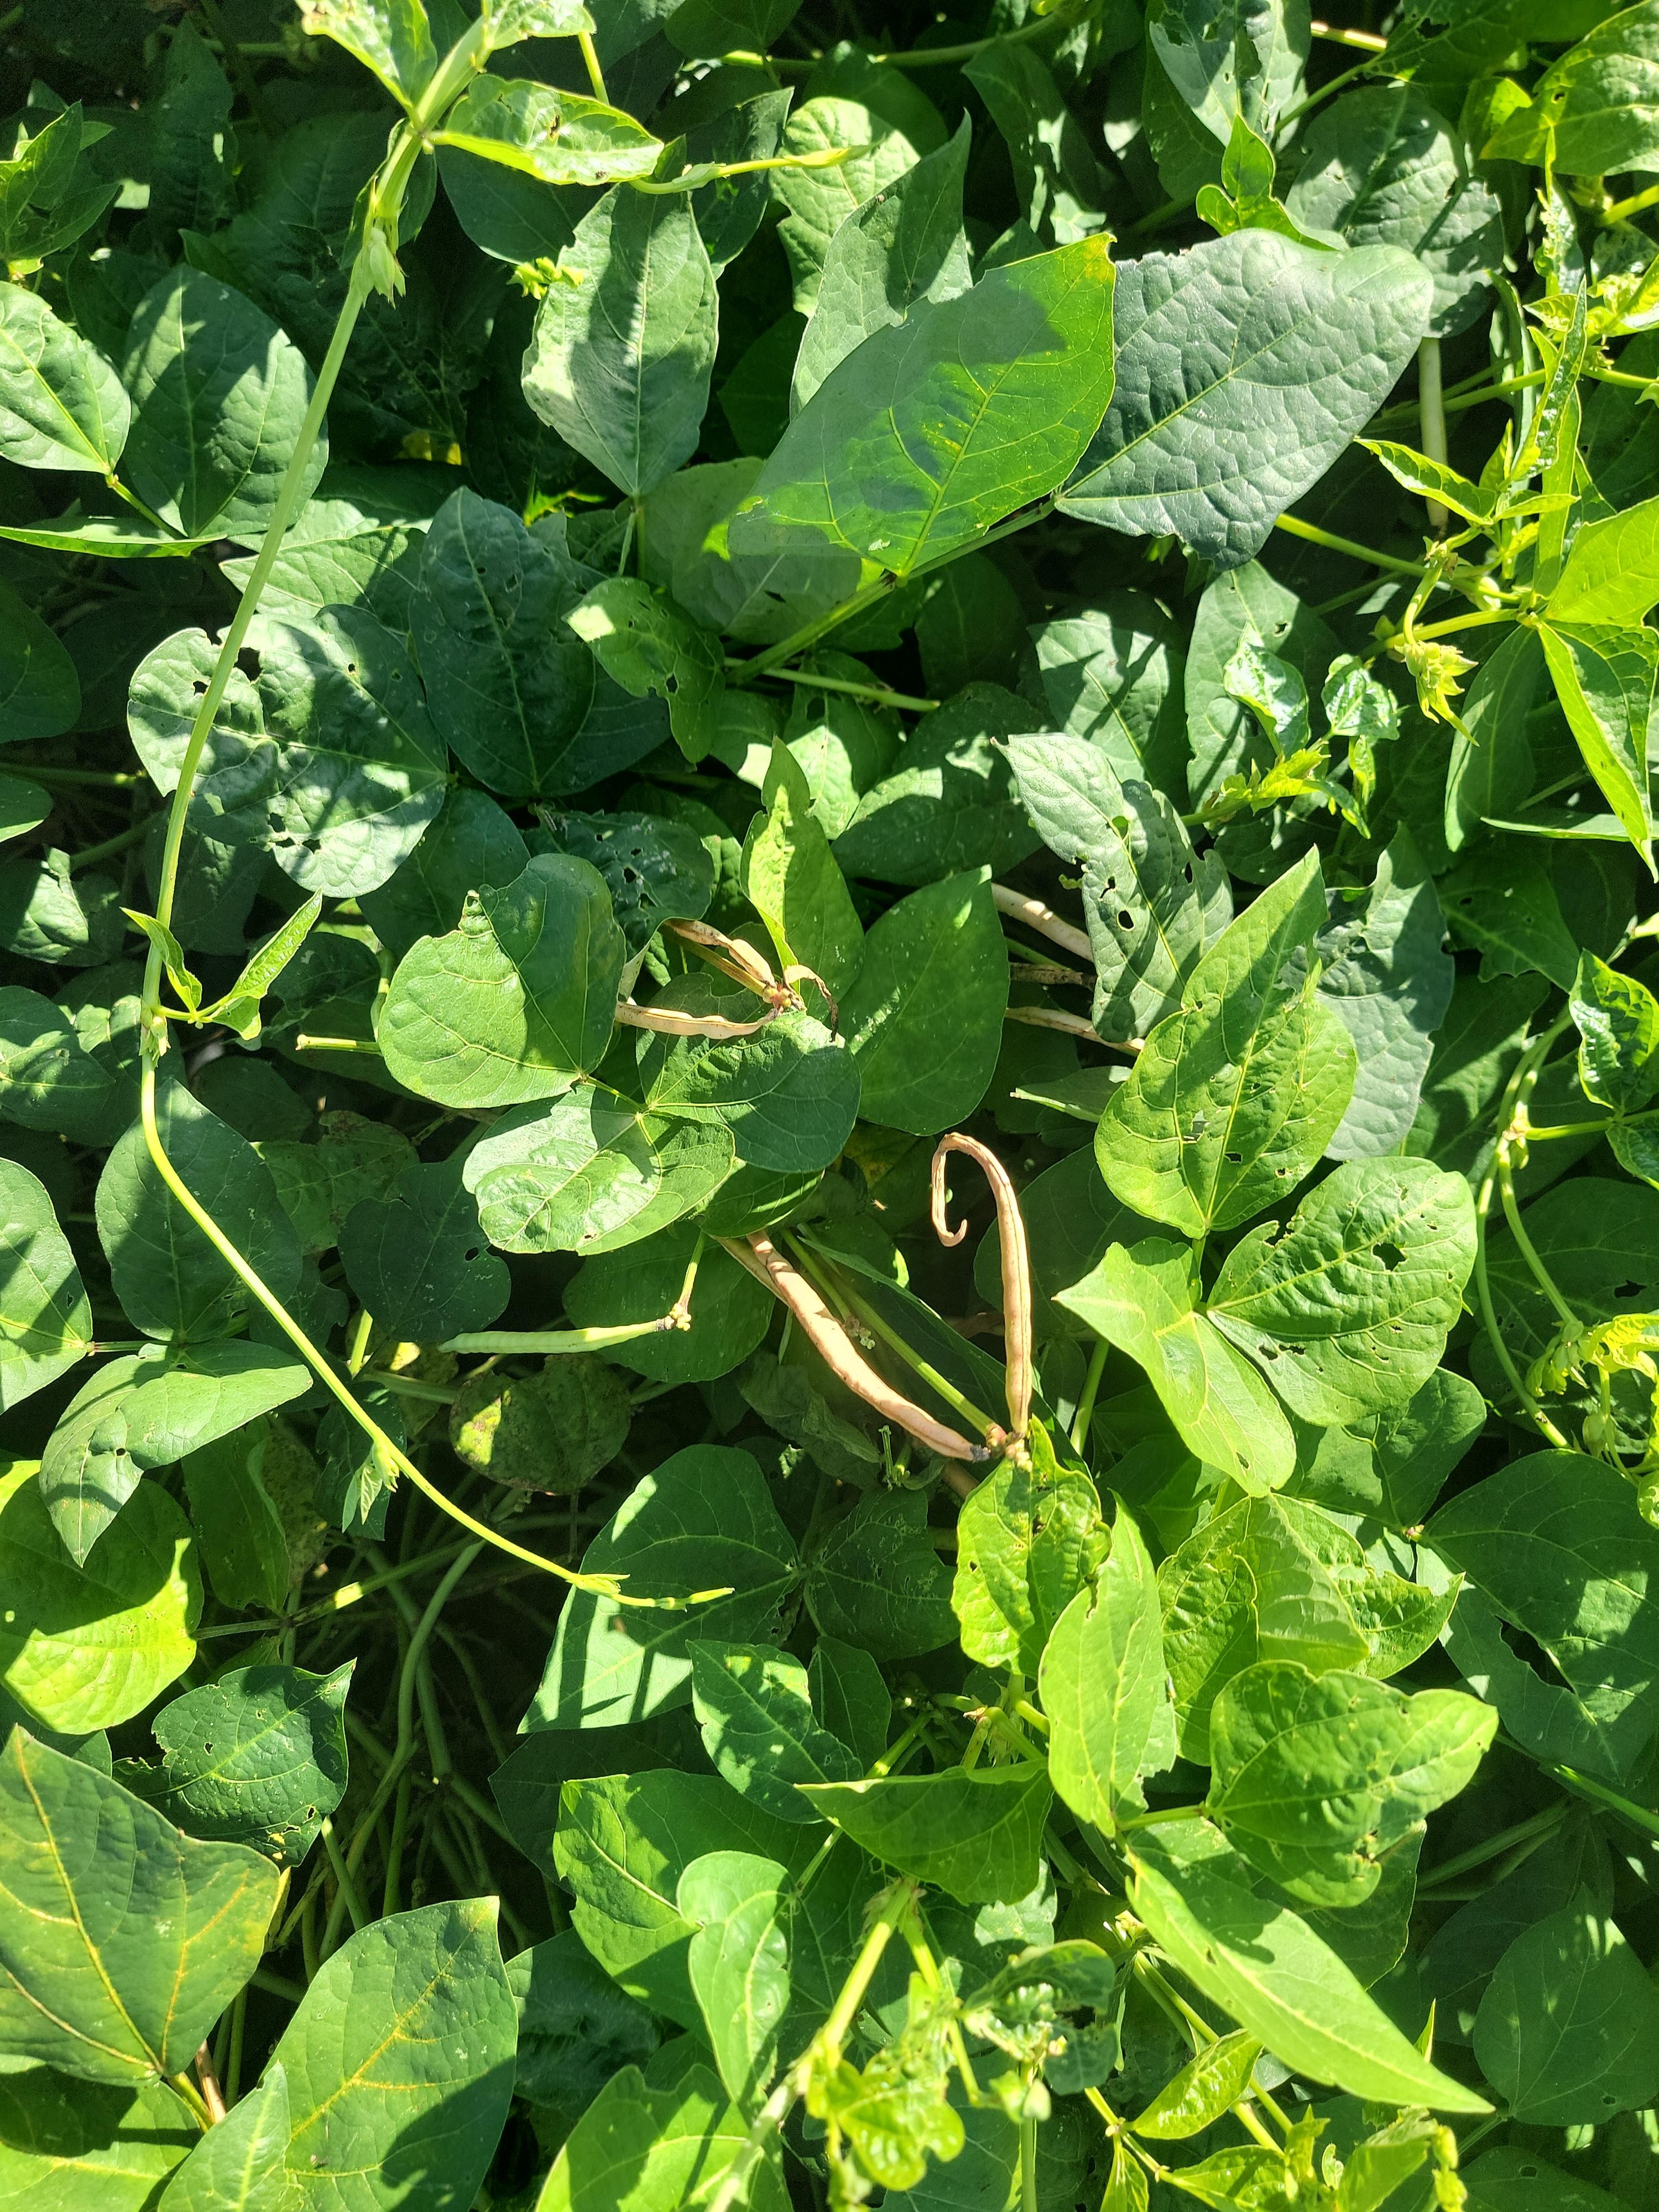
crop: cowpea
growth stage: development pod
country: Tanzania
